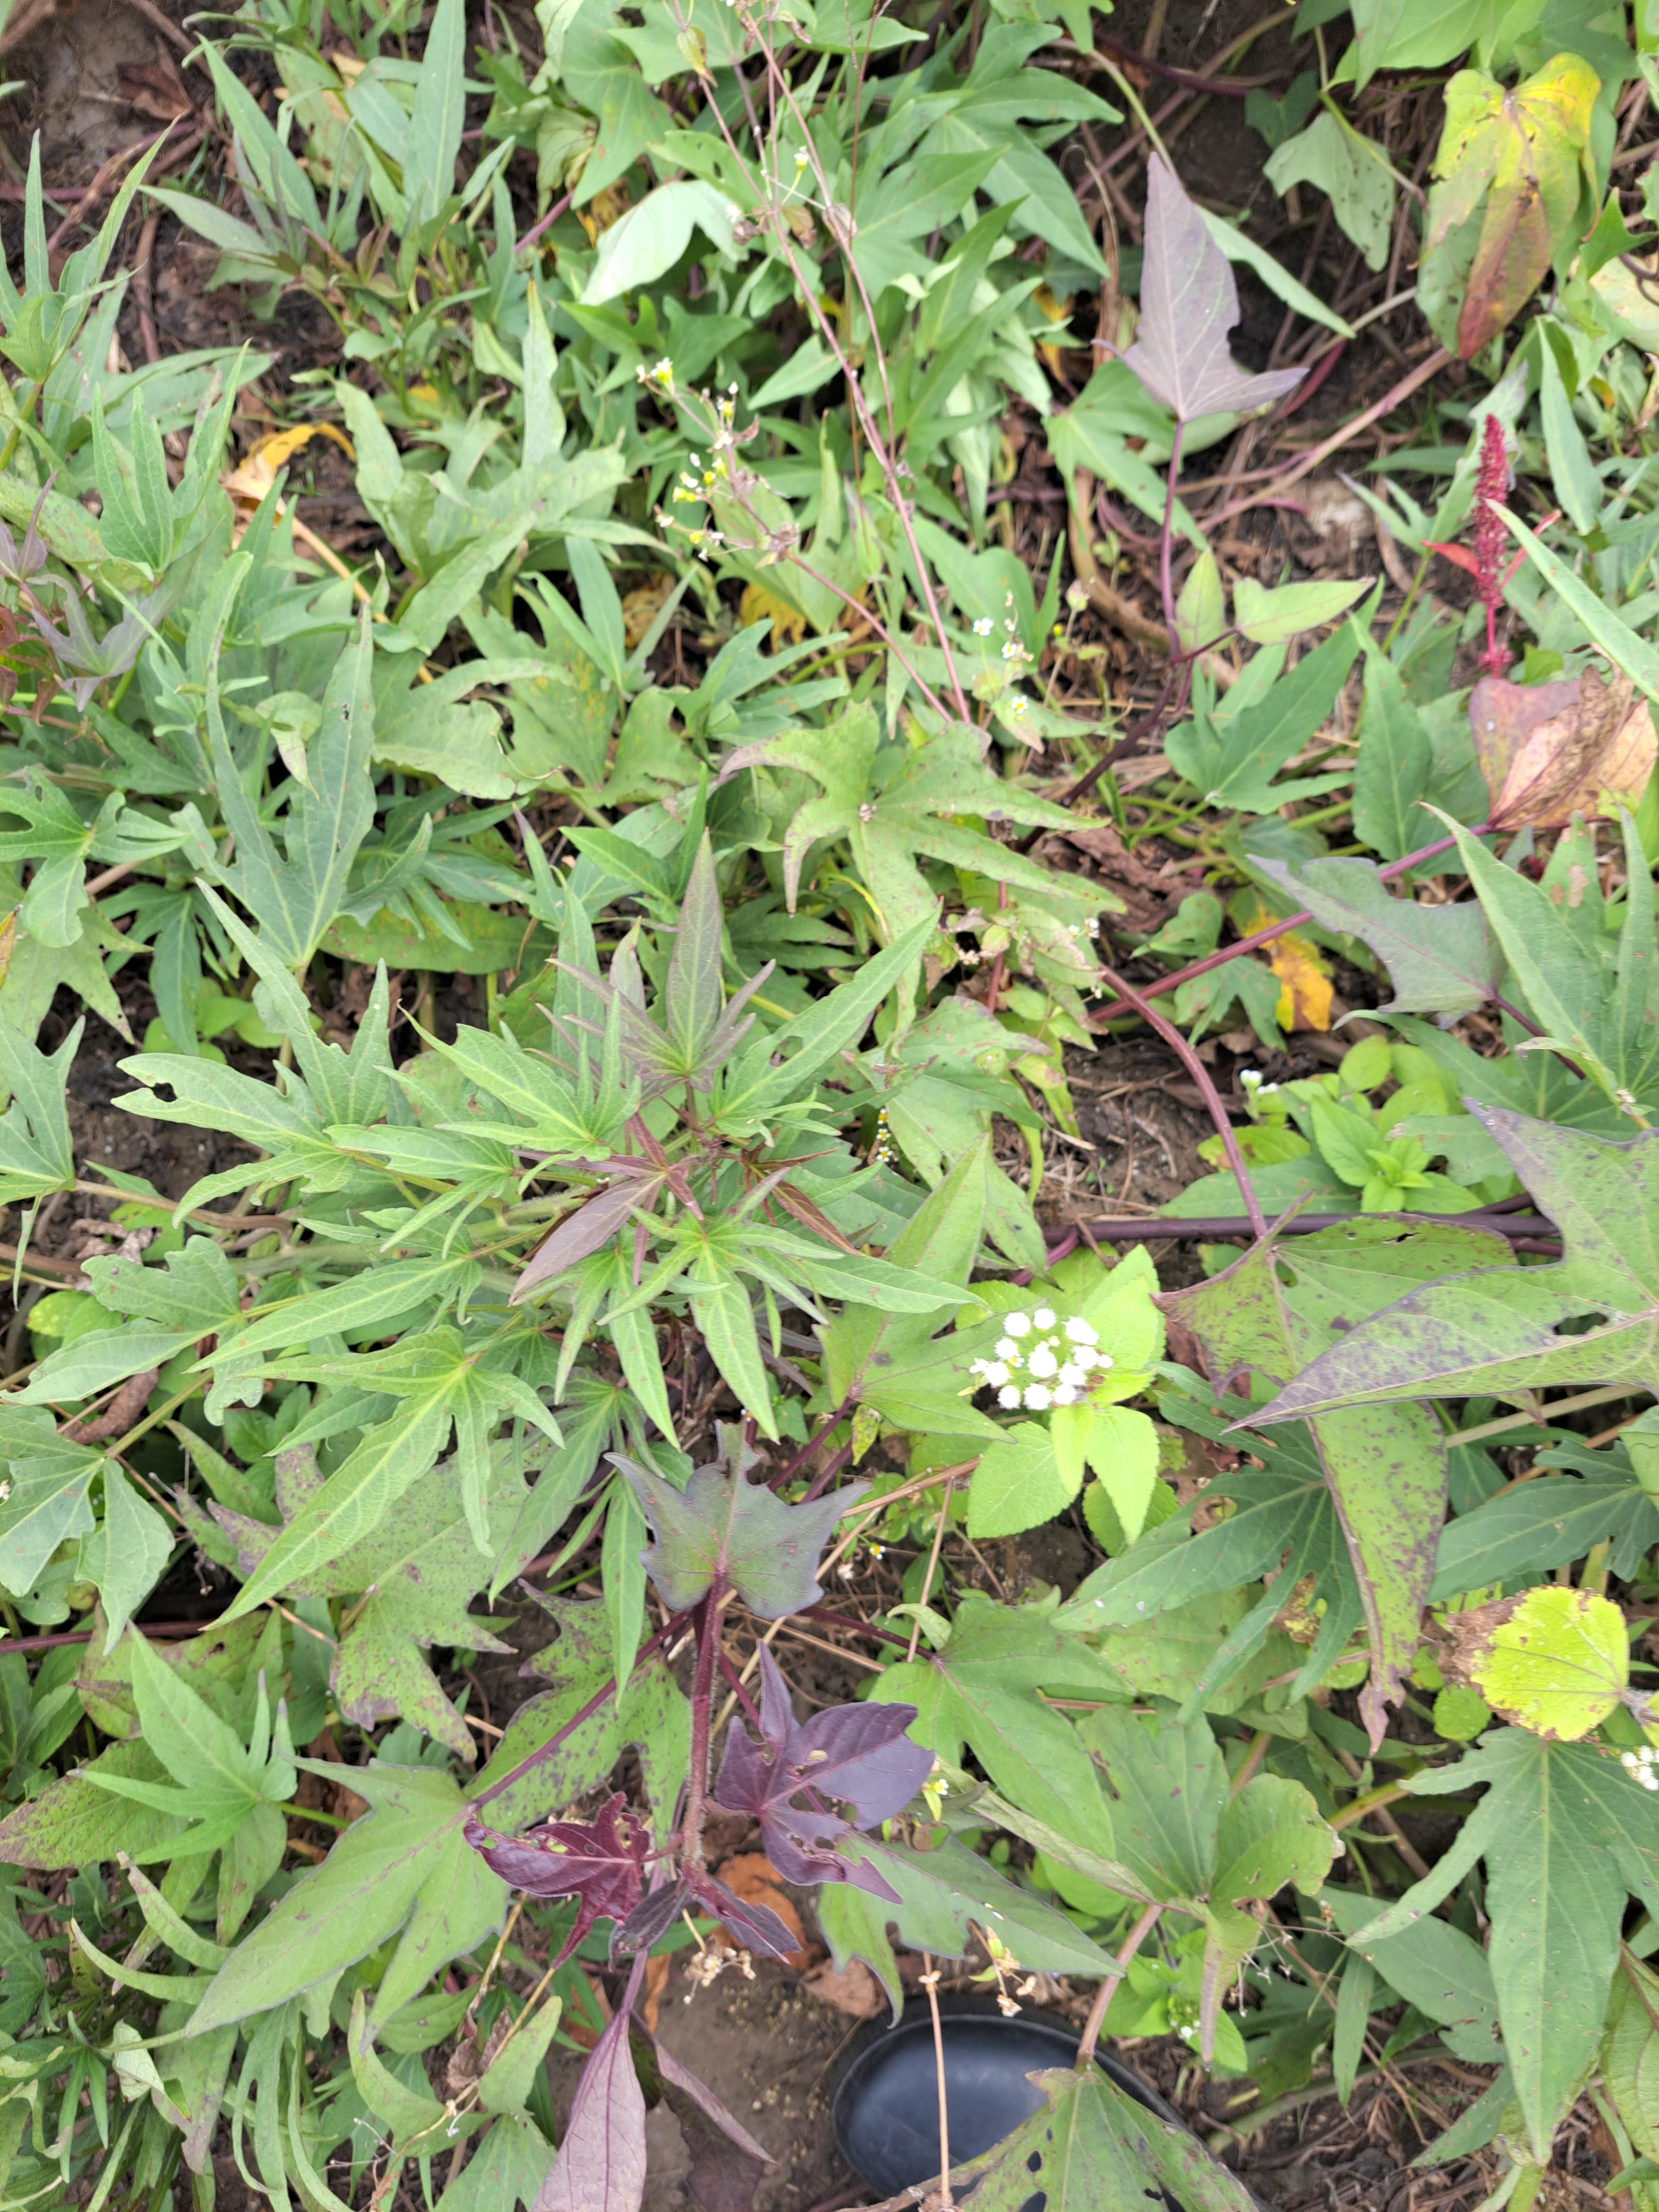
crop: sweet potato
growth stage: flowering
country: Tanzania
